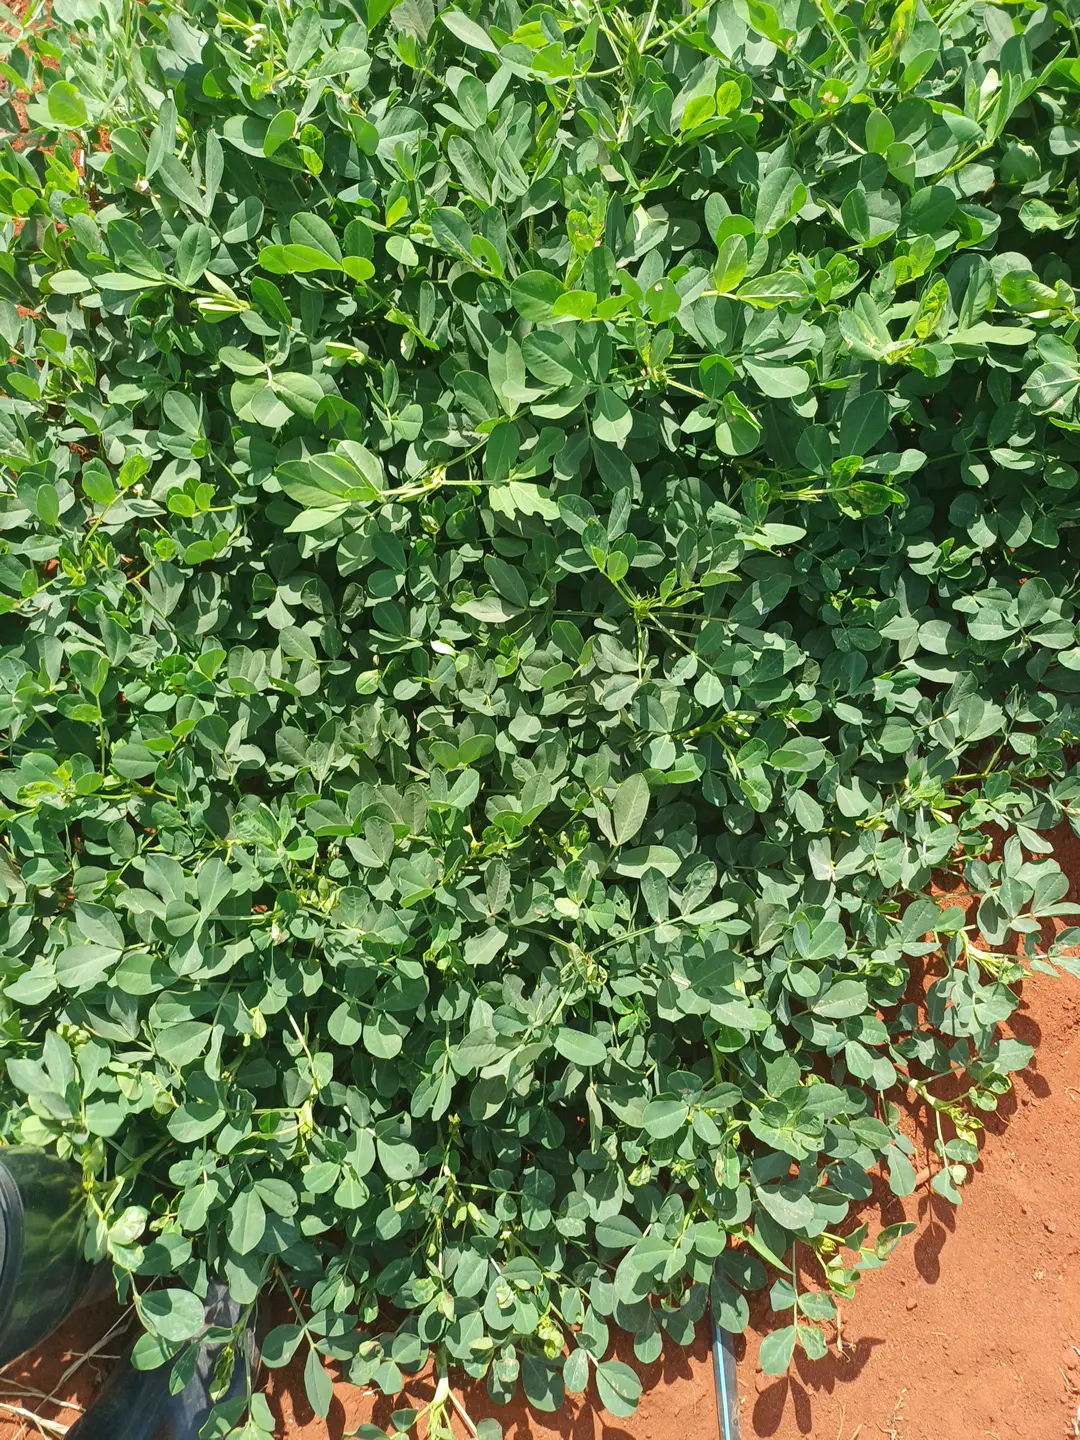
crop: groundnut
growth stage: pegging
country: Kenya
